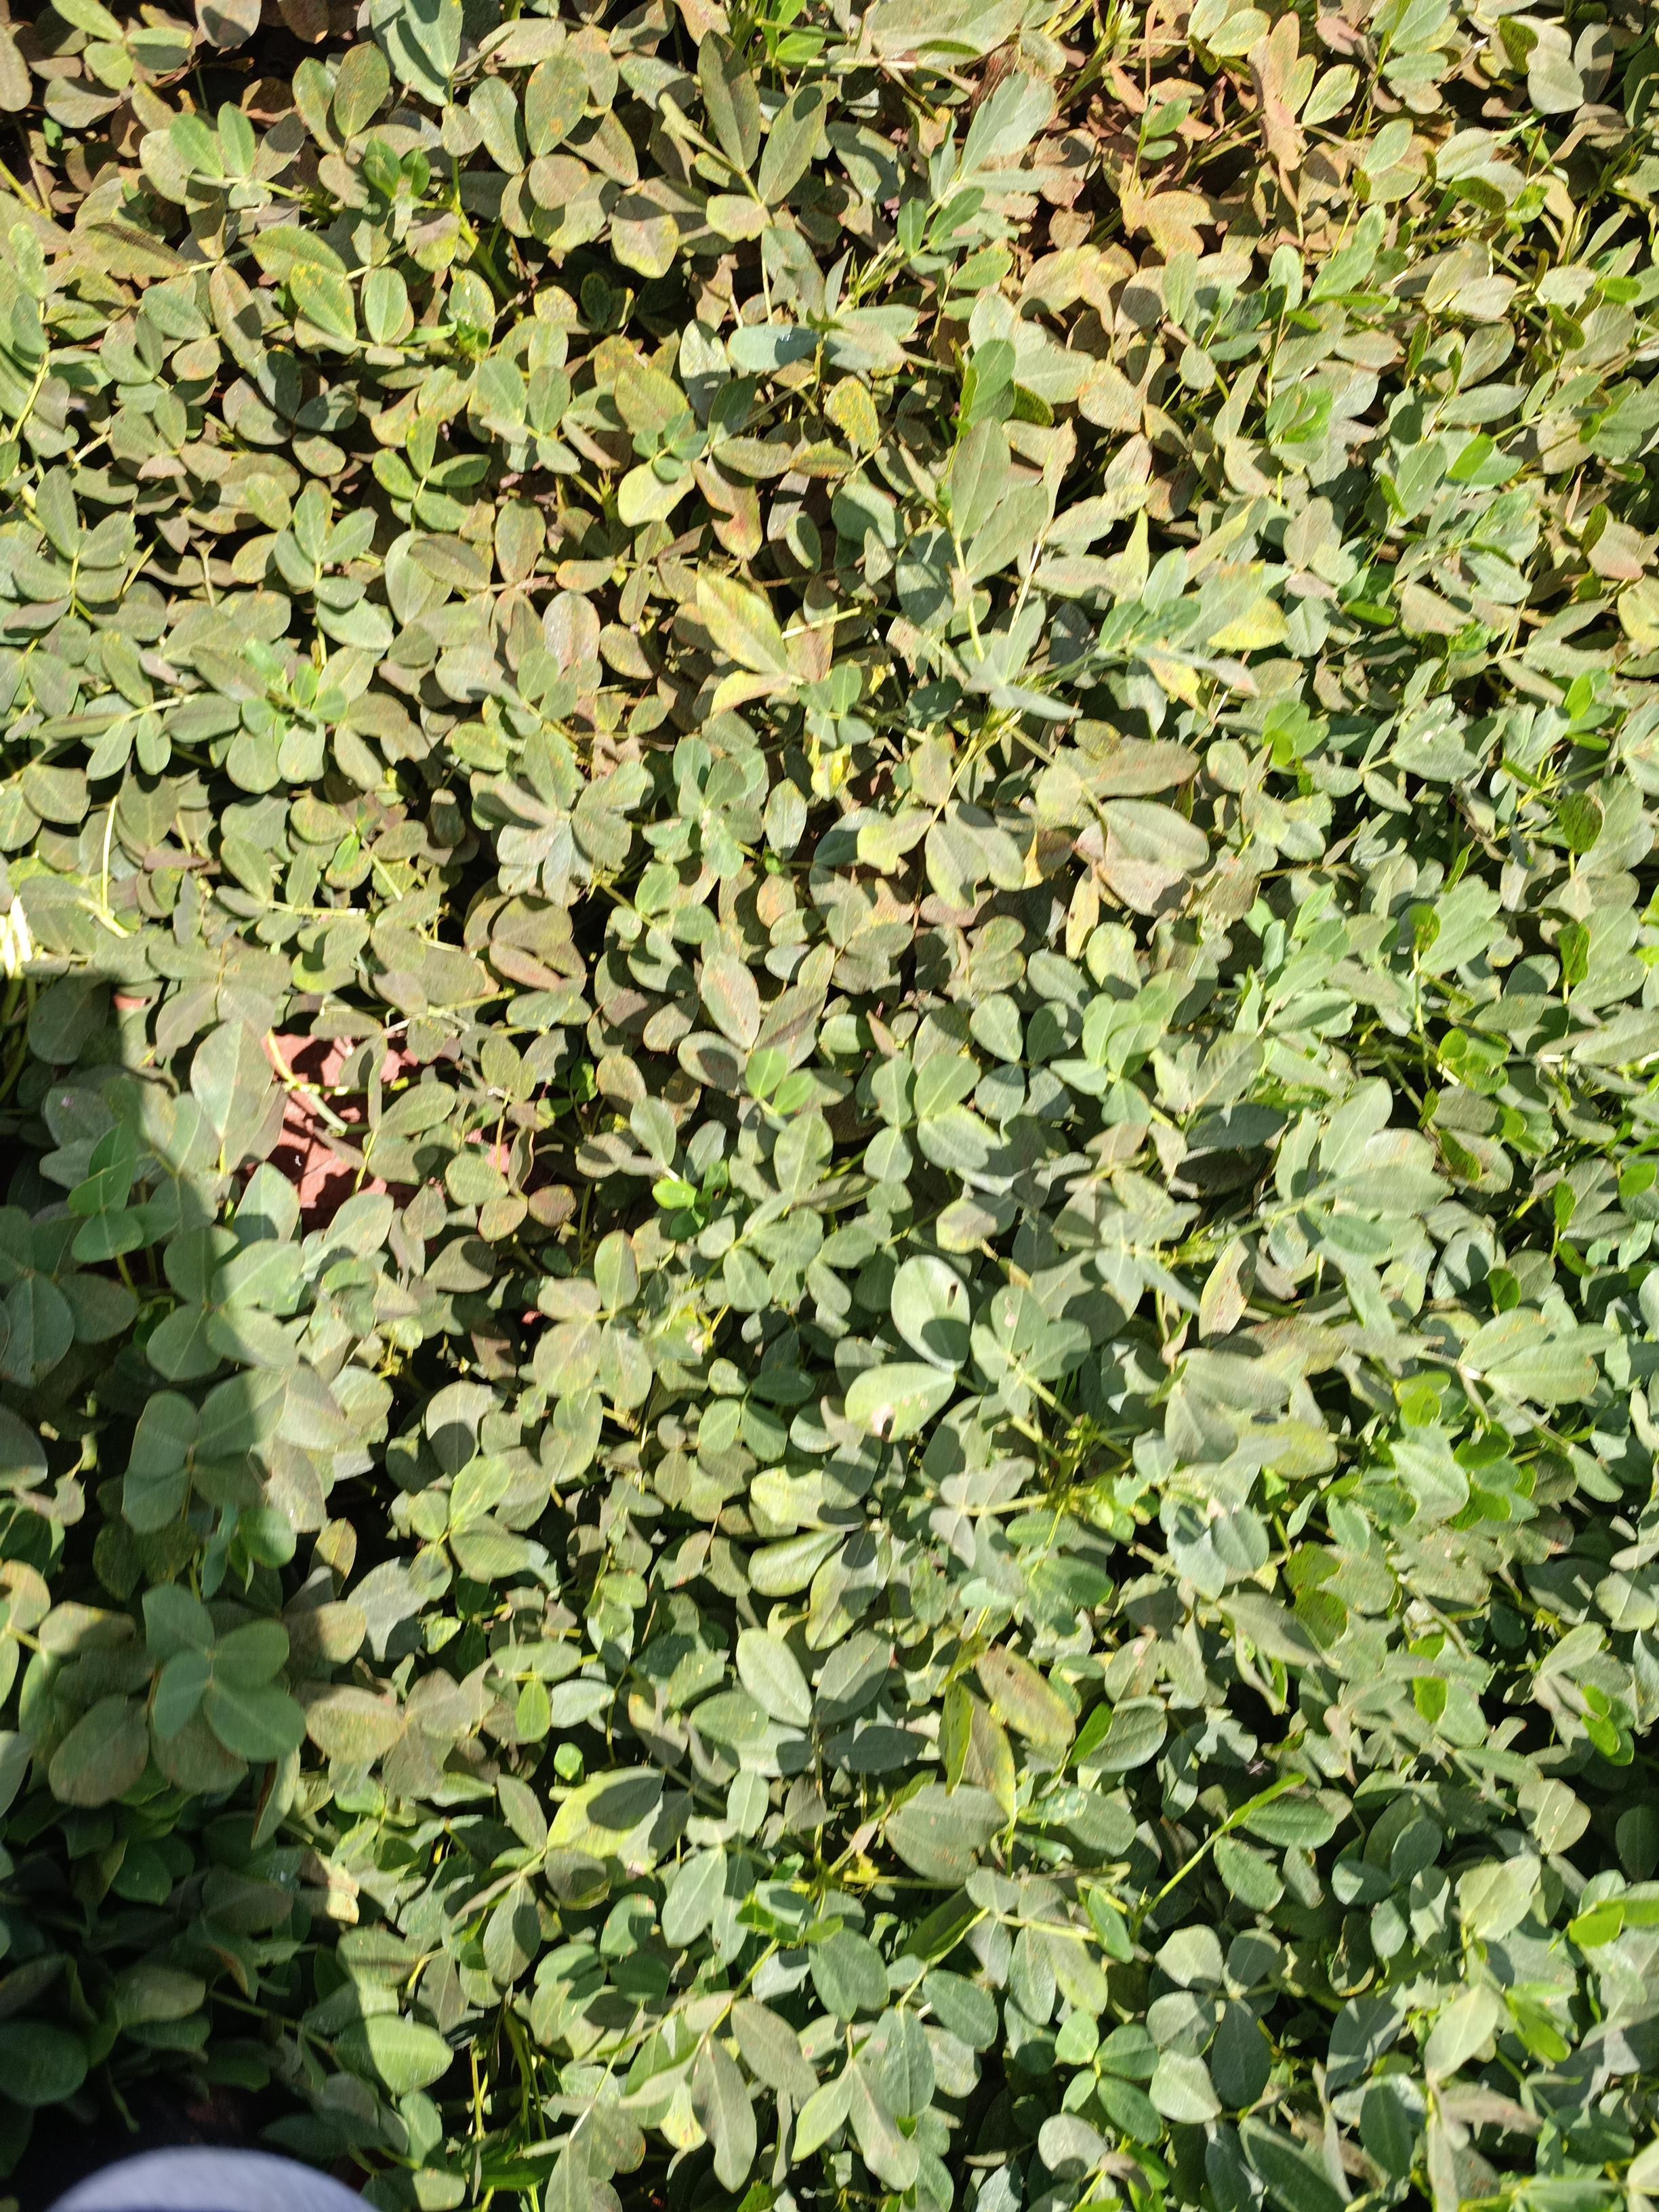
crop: groundnut
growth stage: pegging
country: Kenya
